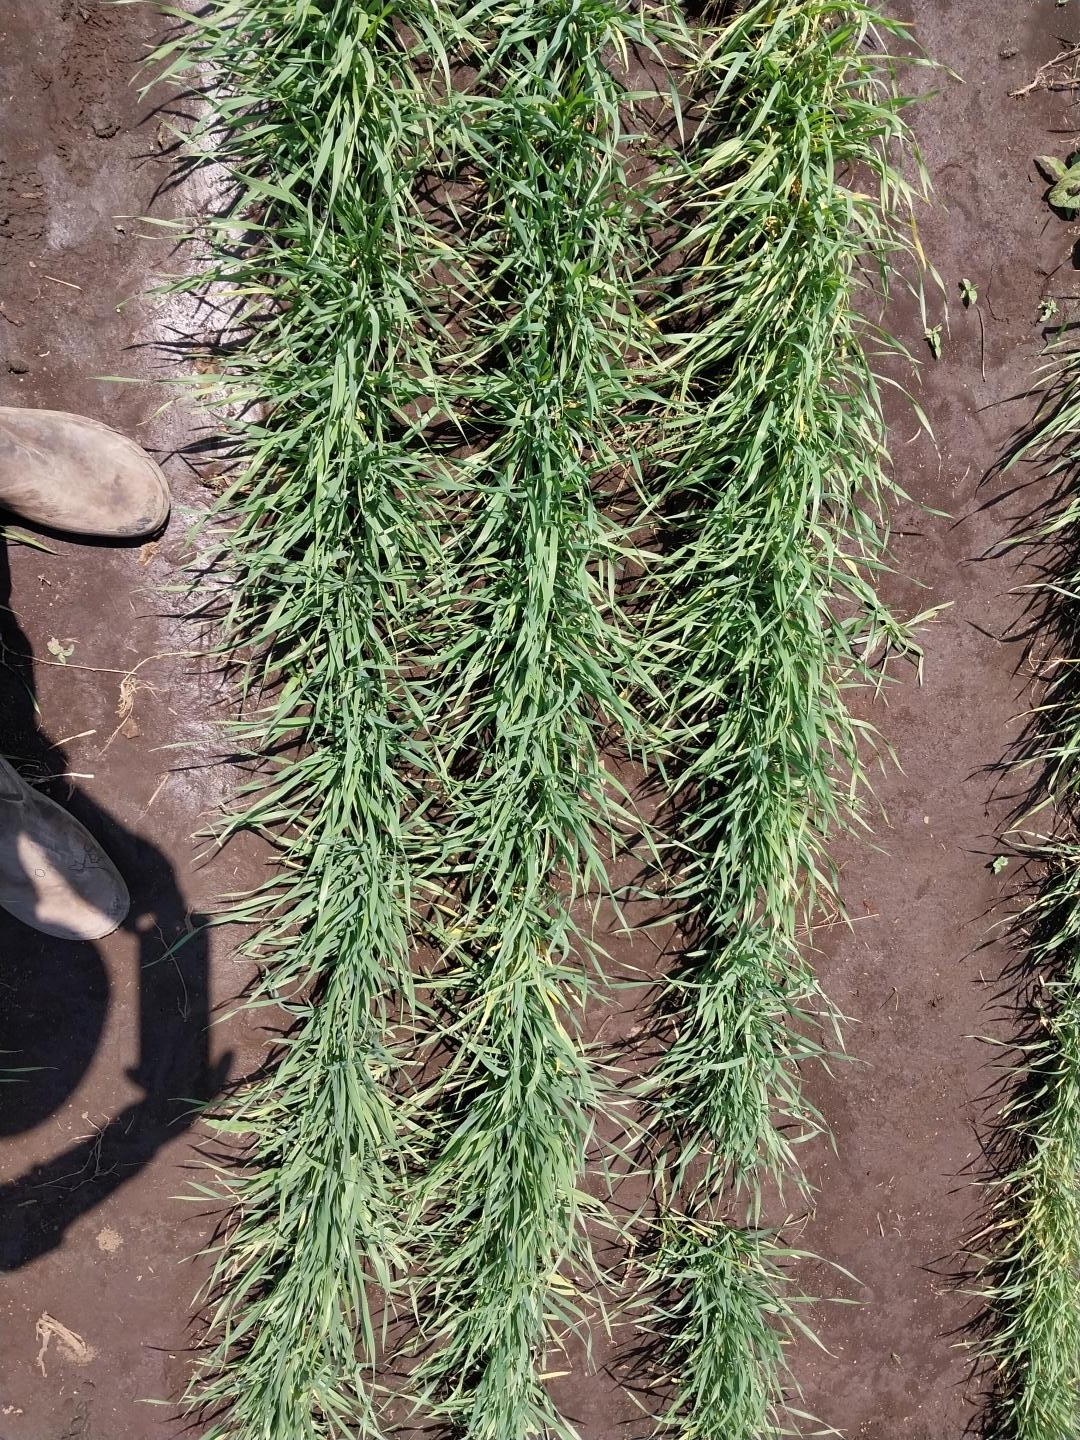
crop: wheat
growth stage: vegetative
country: Tanzania
